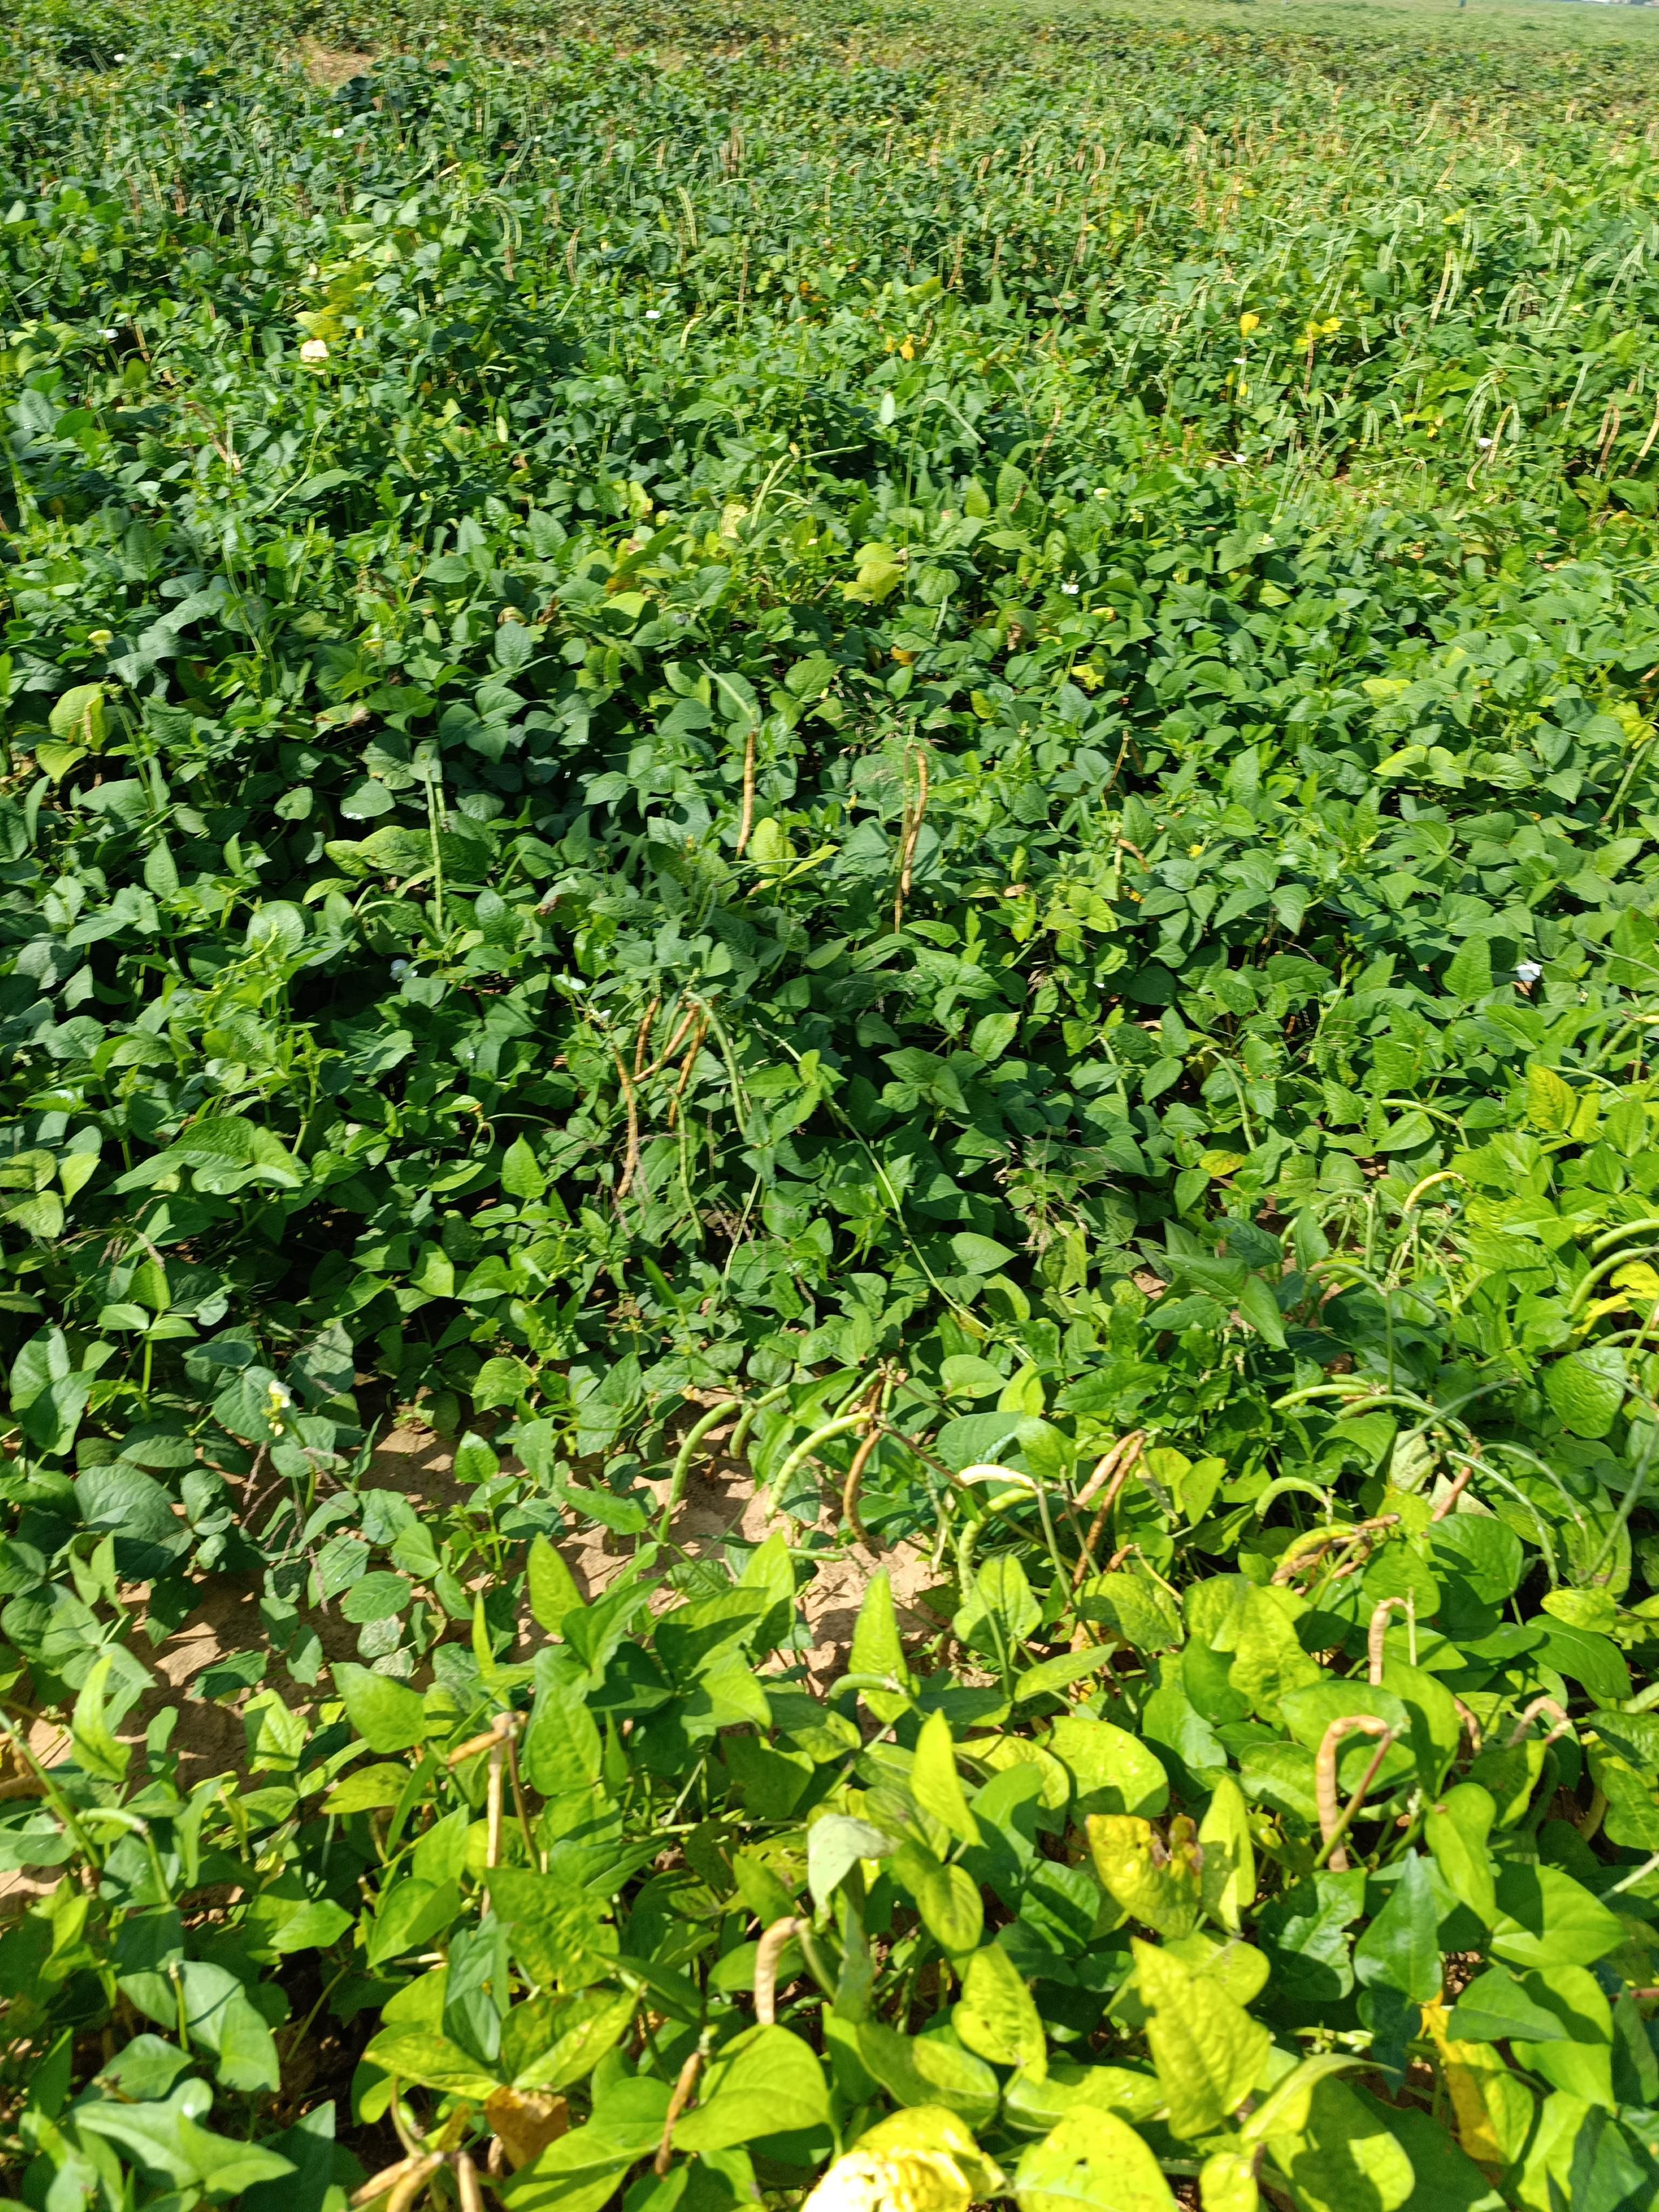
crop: cowpea
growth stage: maturity
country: Nigeria
